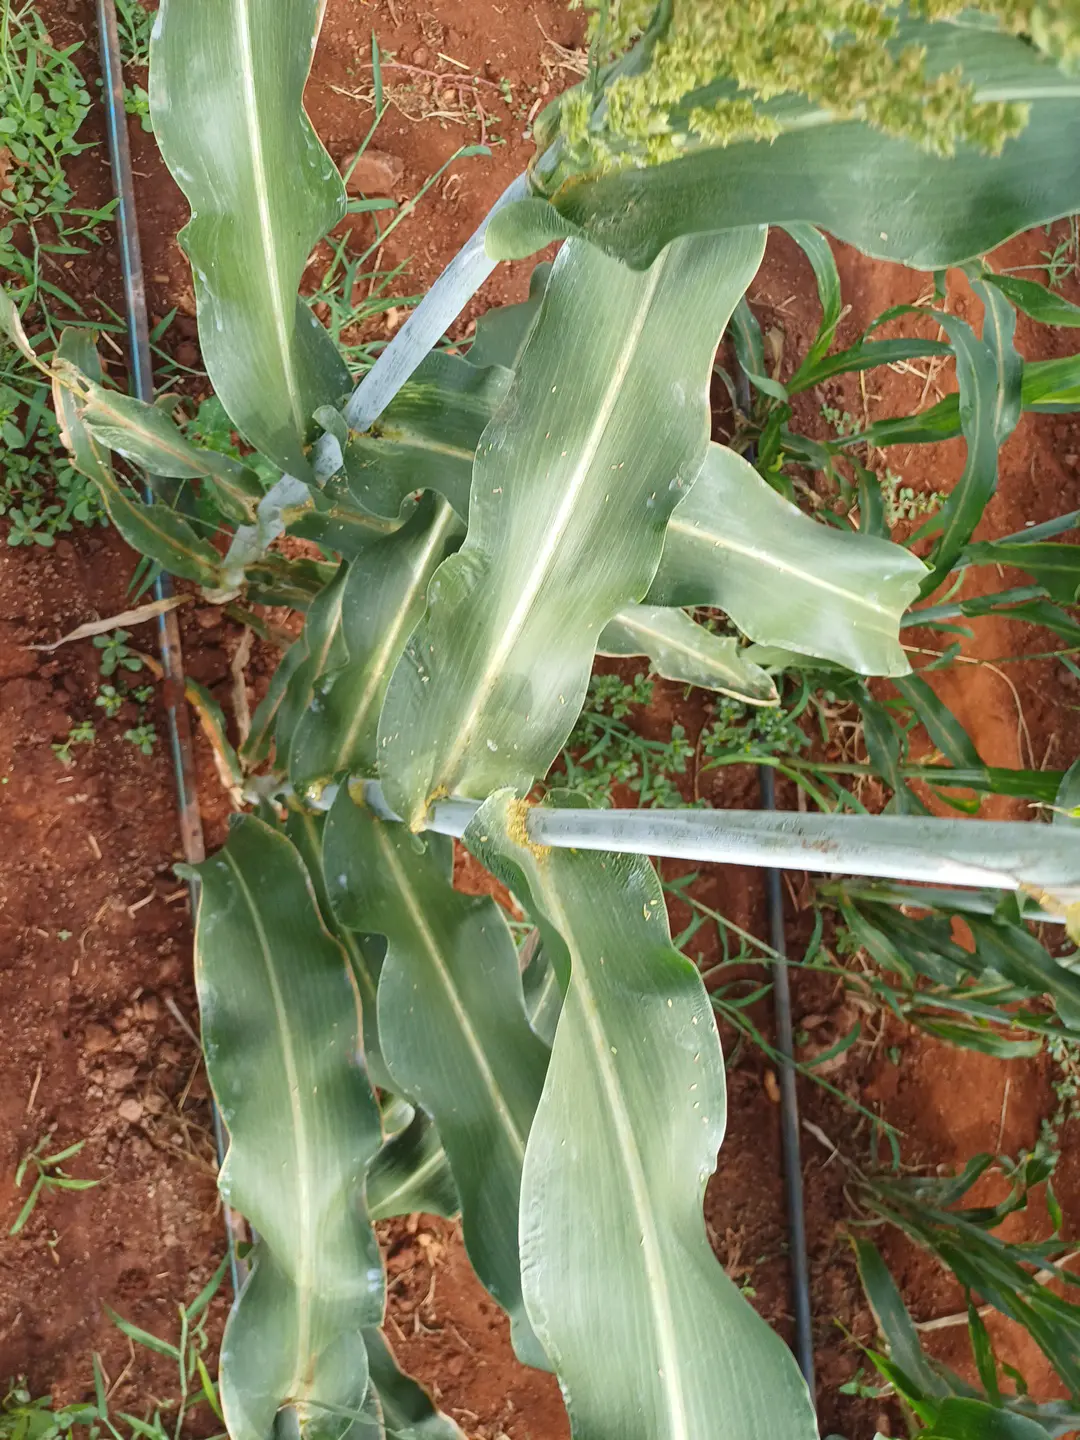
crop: sorghum
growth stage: flowering
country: Kenya
